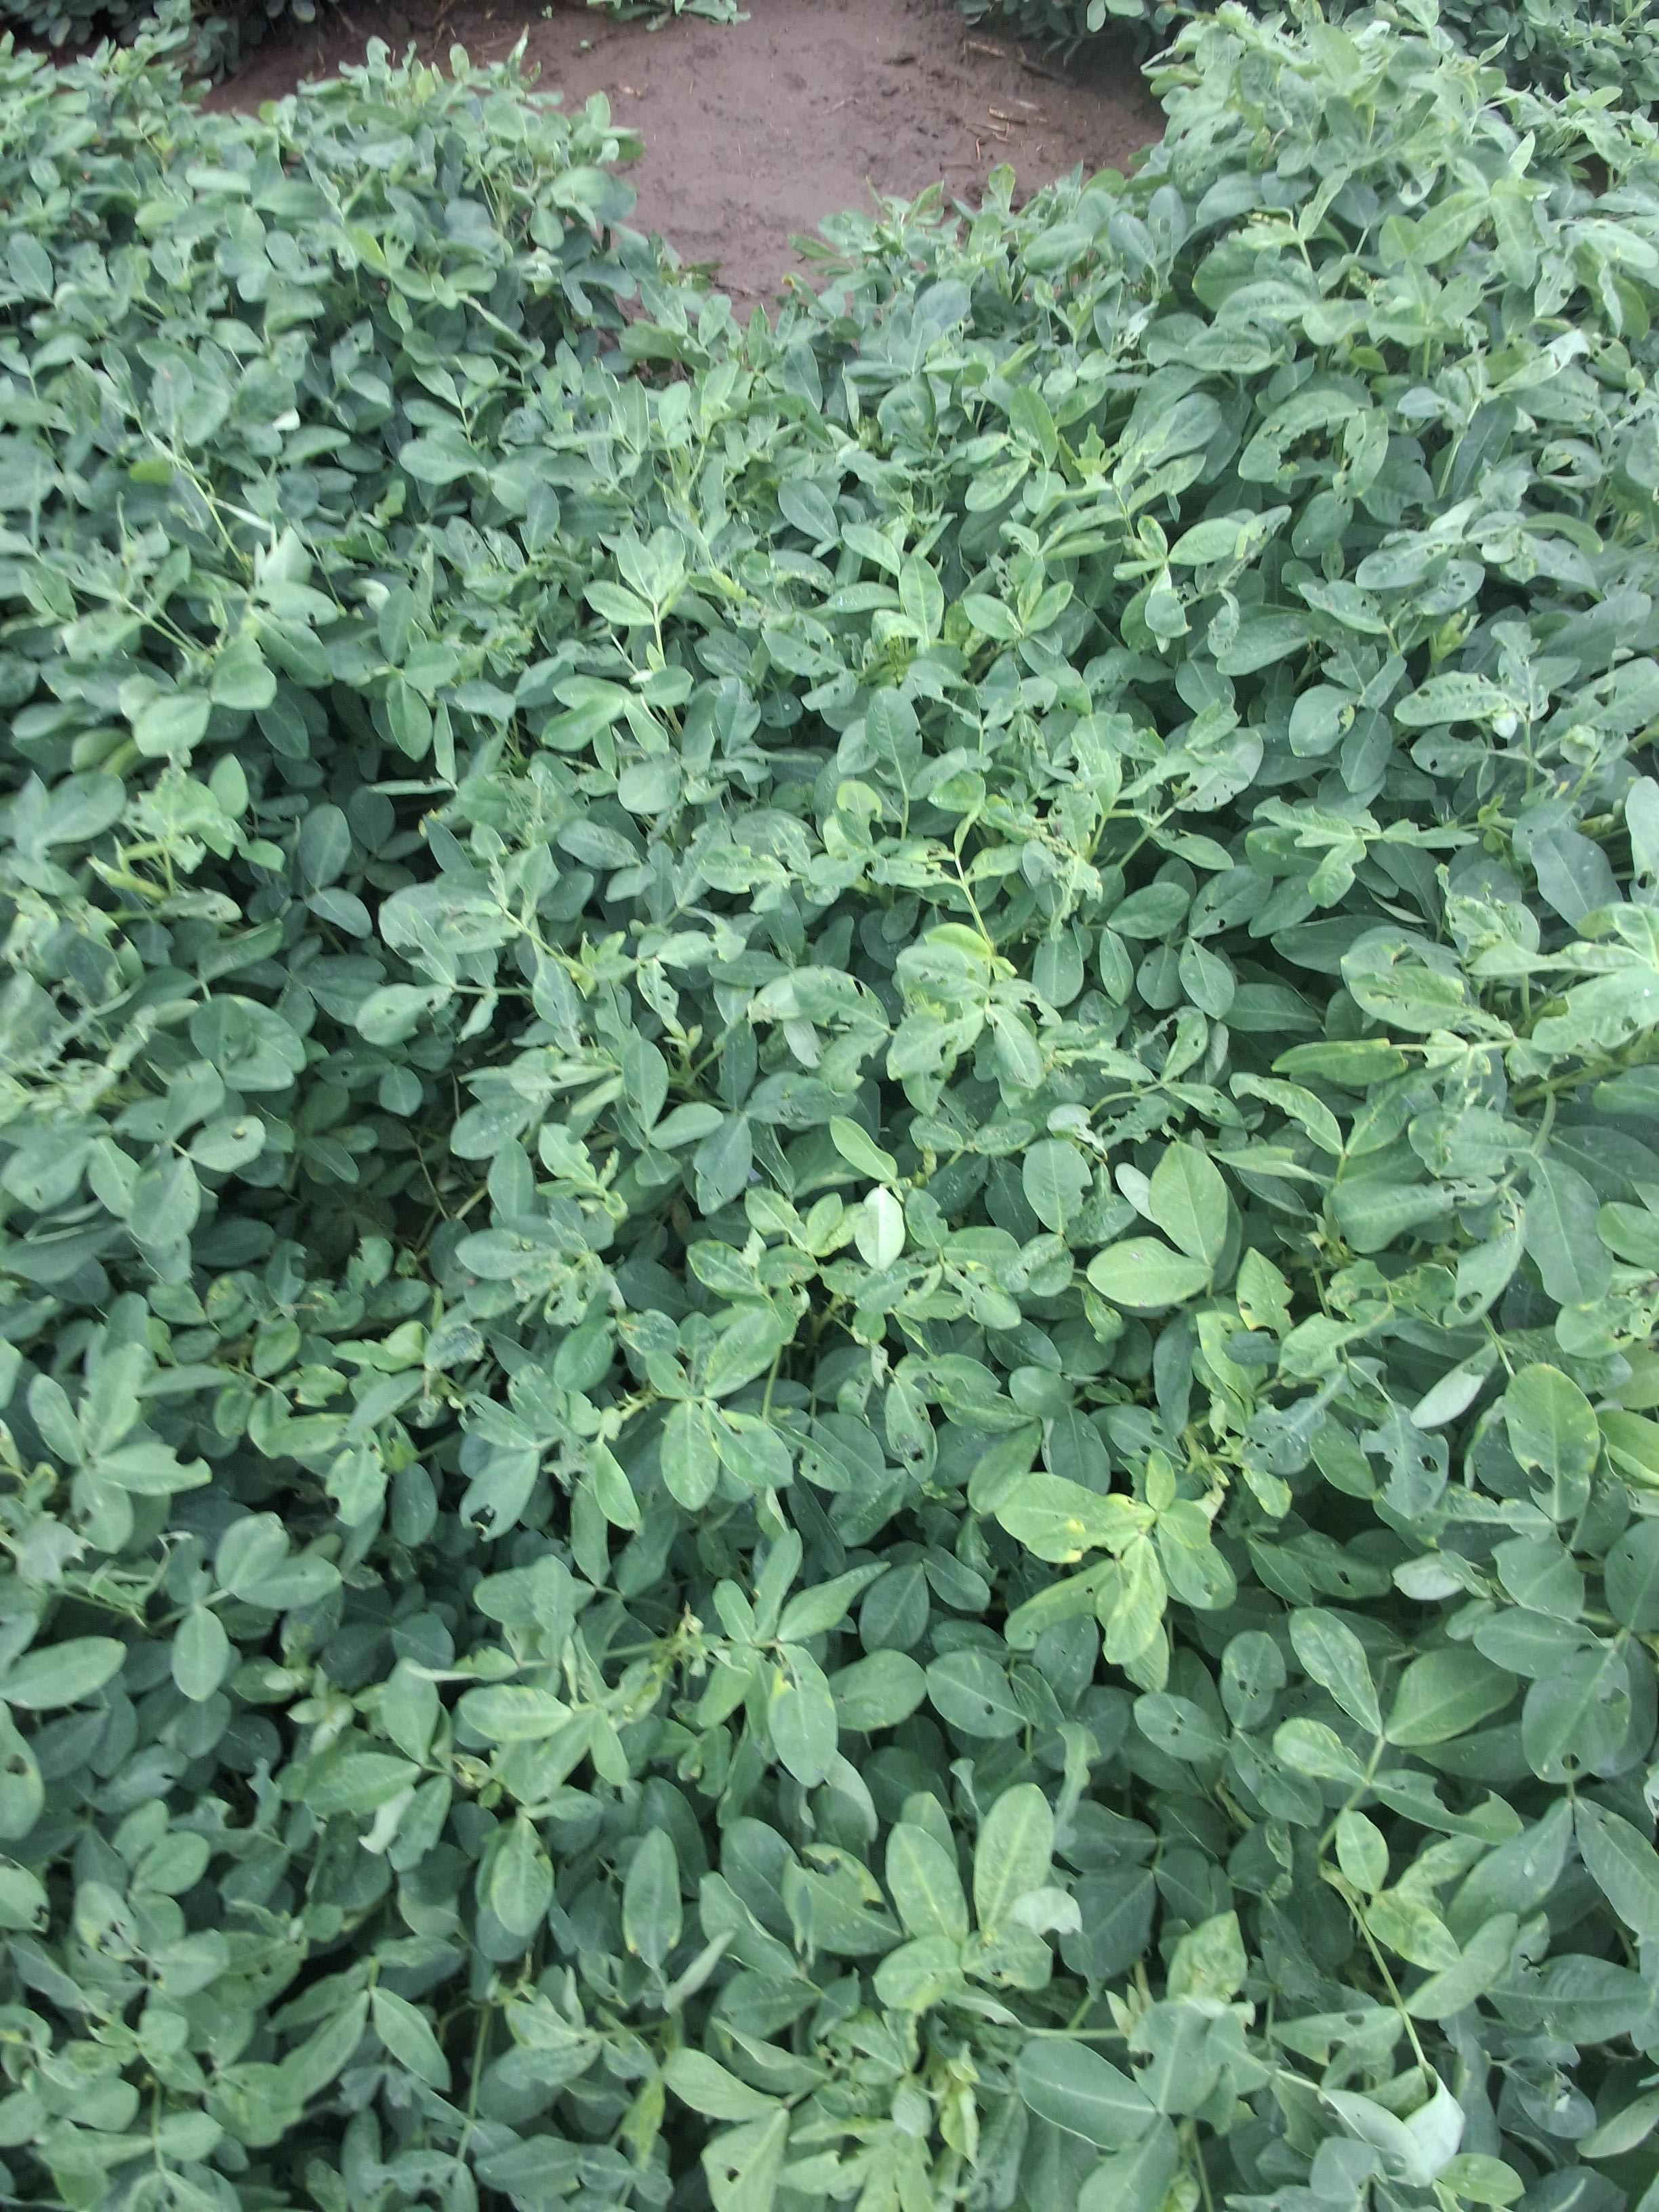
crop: groundnut
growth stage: pegging
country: Kenya
